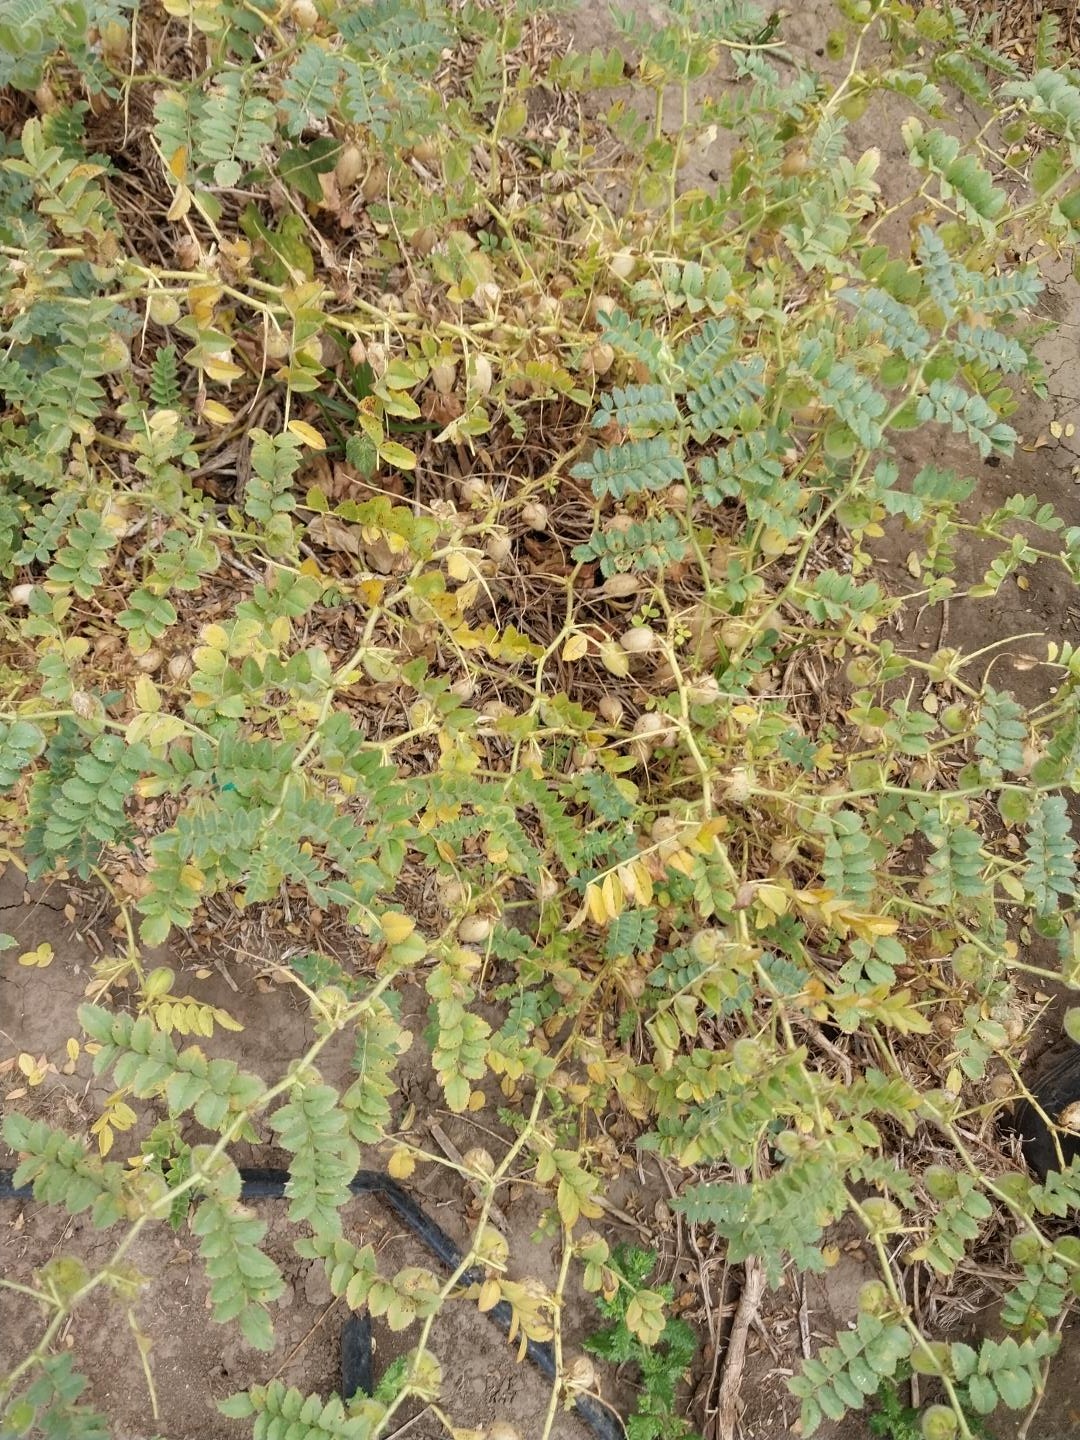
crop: chickpea
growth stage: development pod
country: Tanzania
